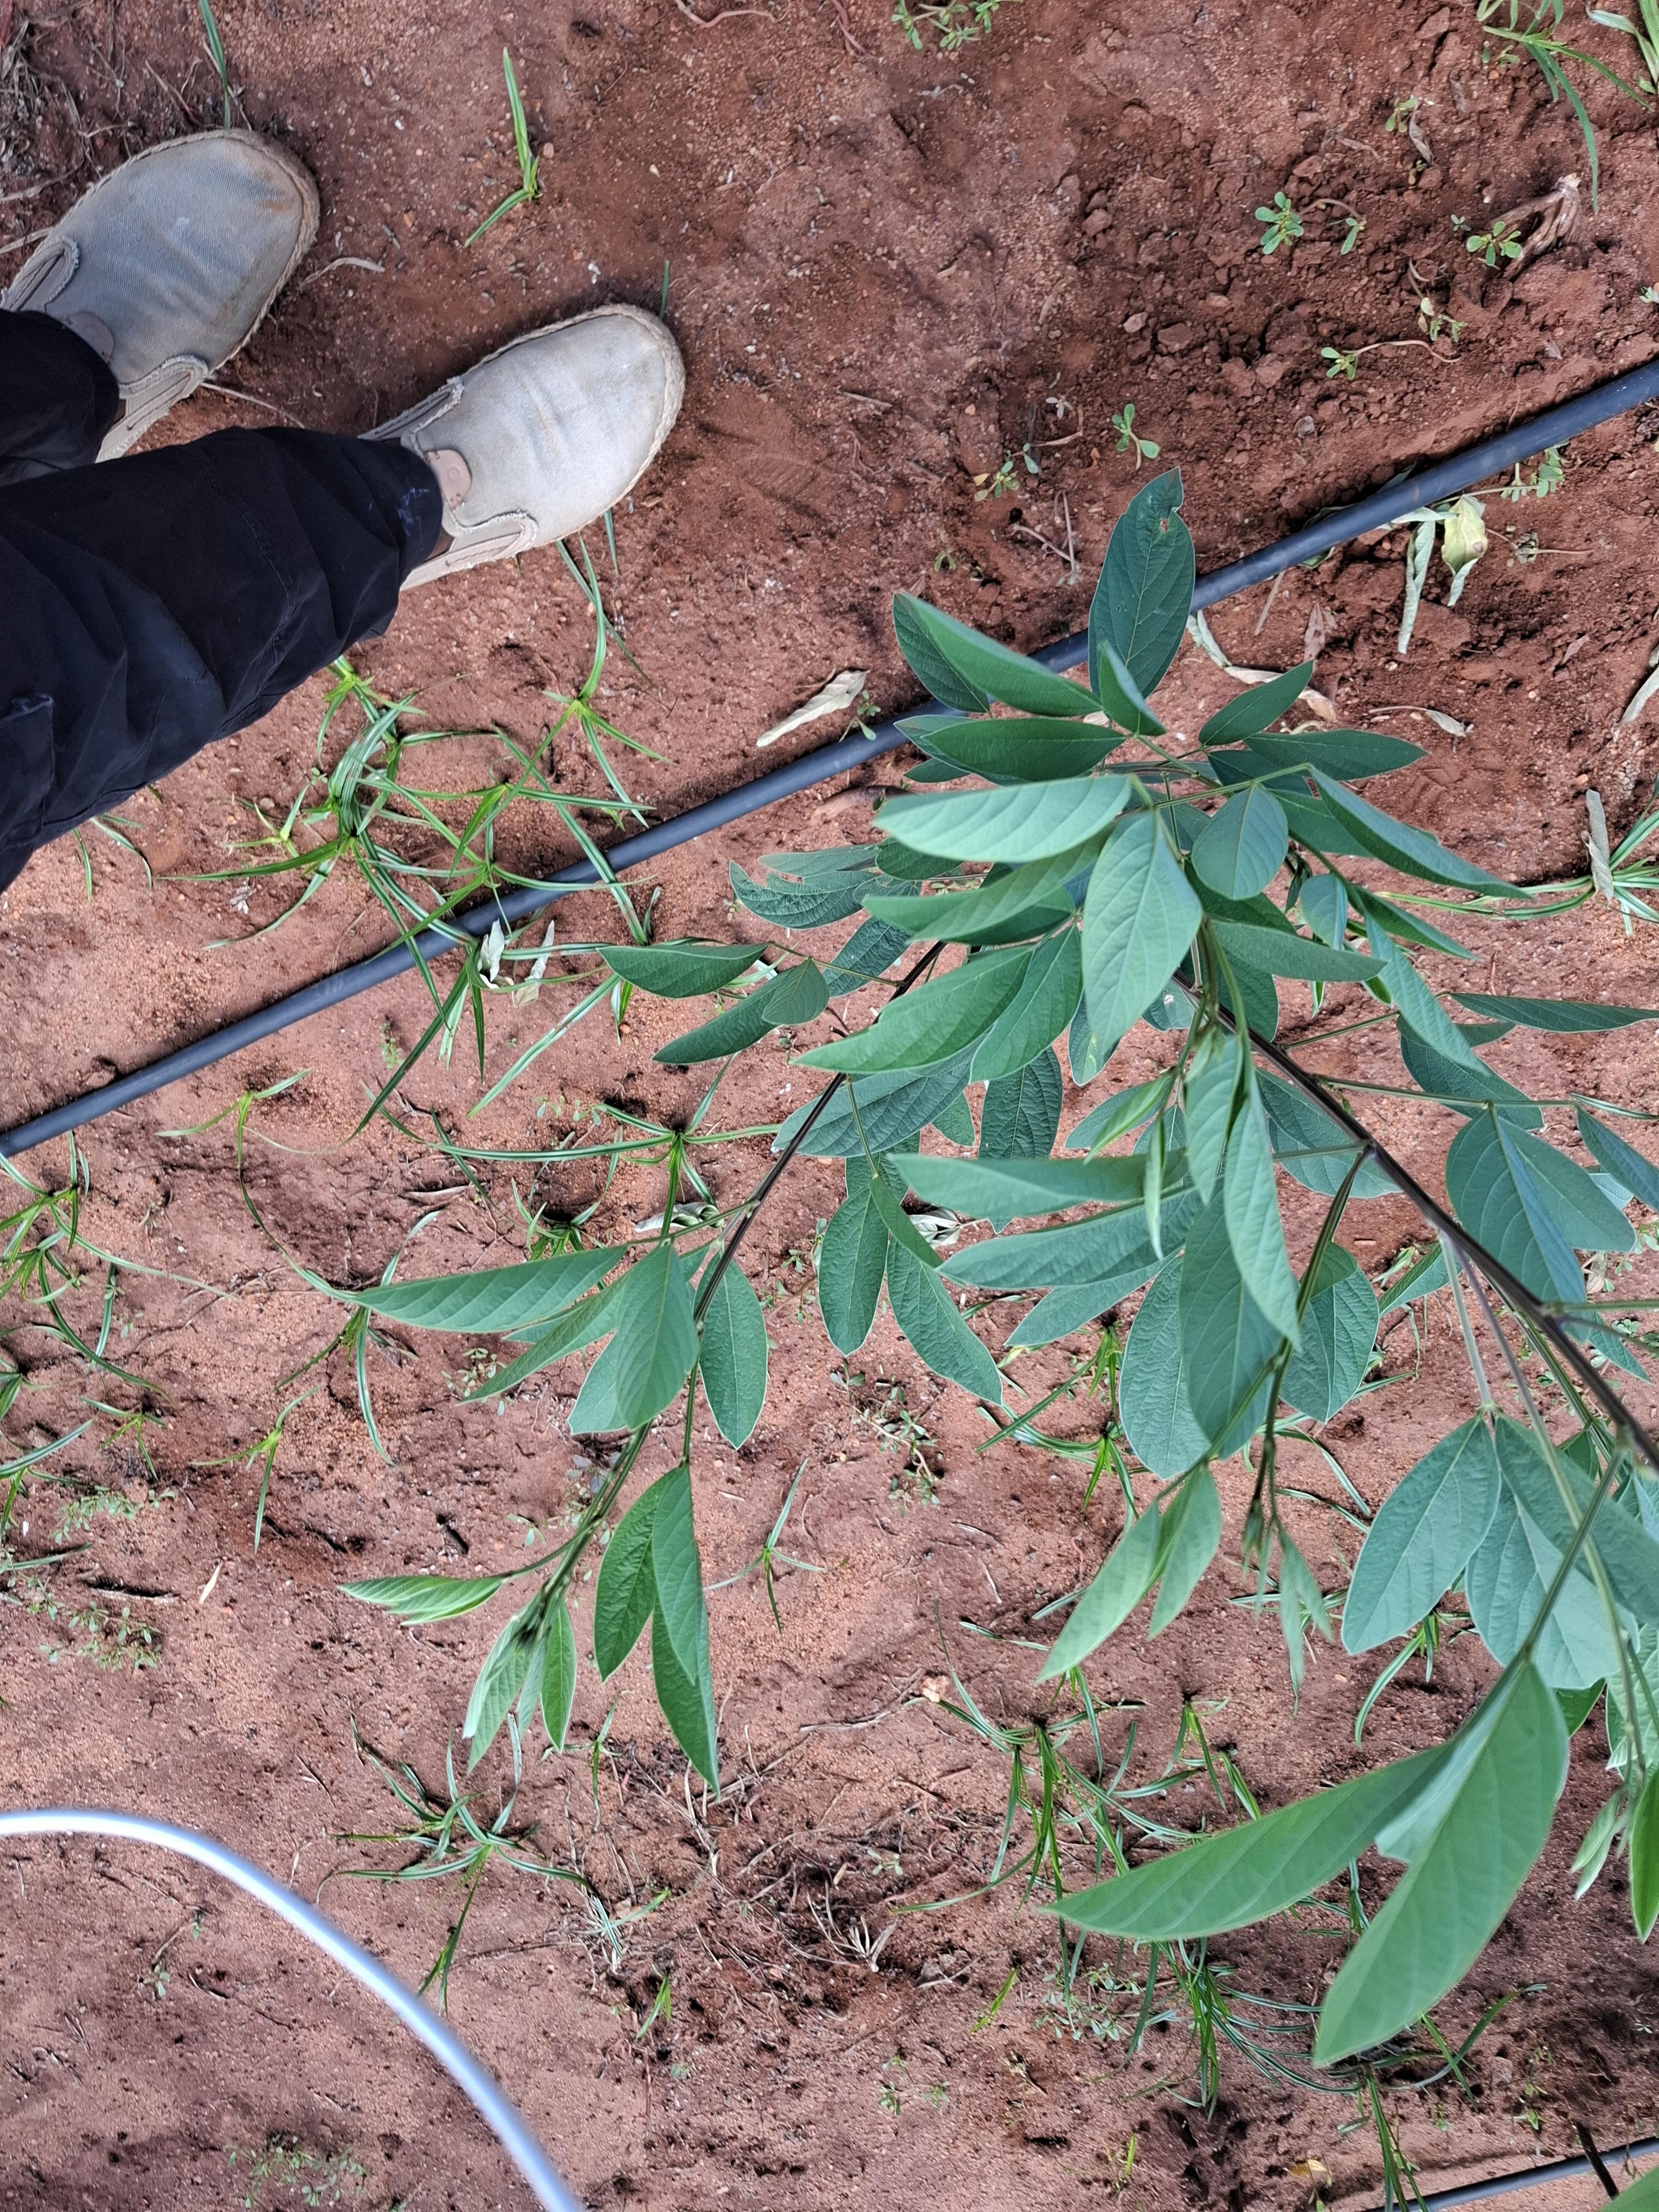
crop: pigeonpea
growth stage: vegetative
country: Kenya
